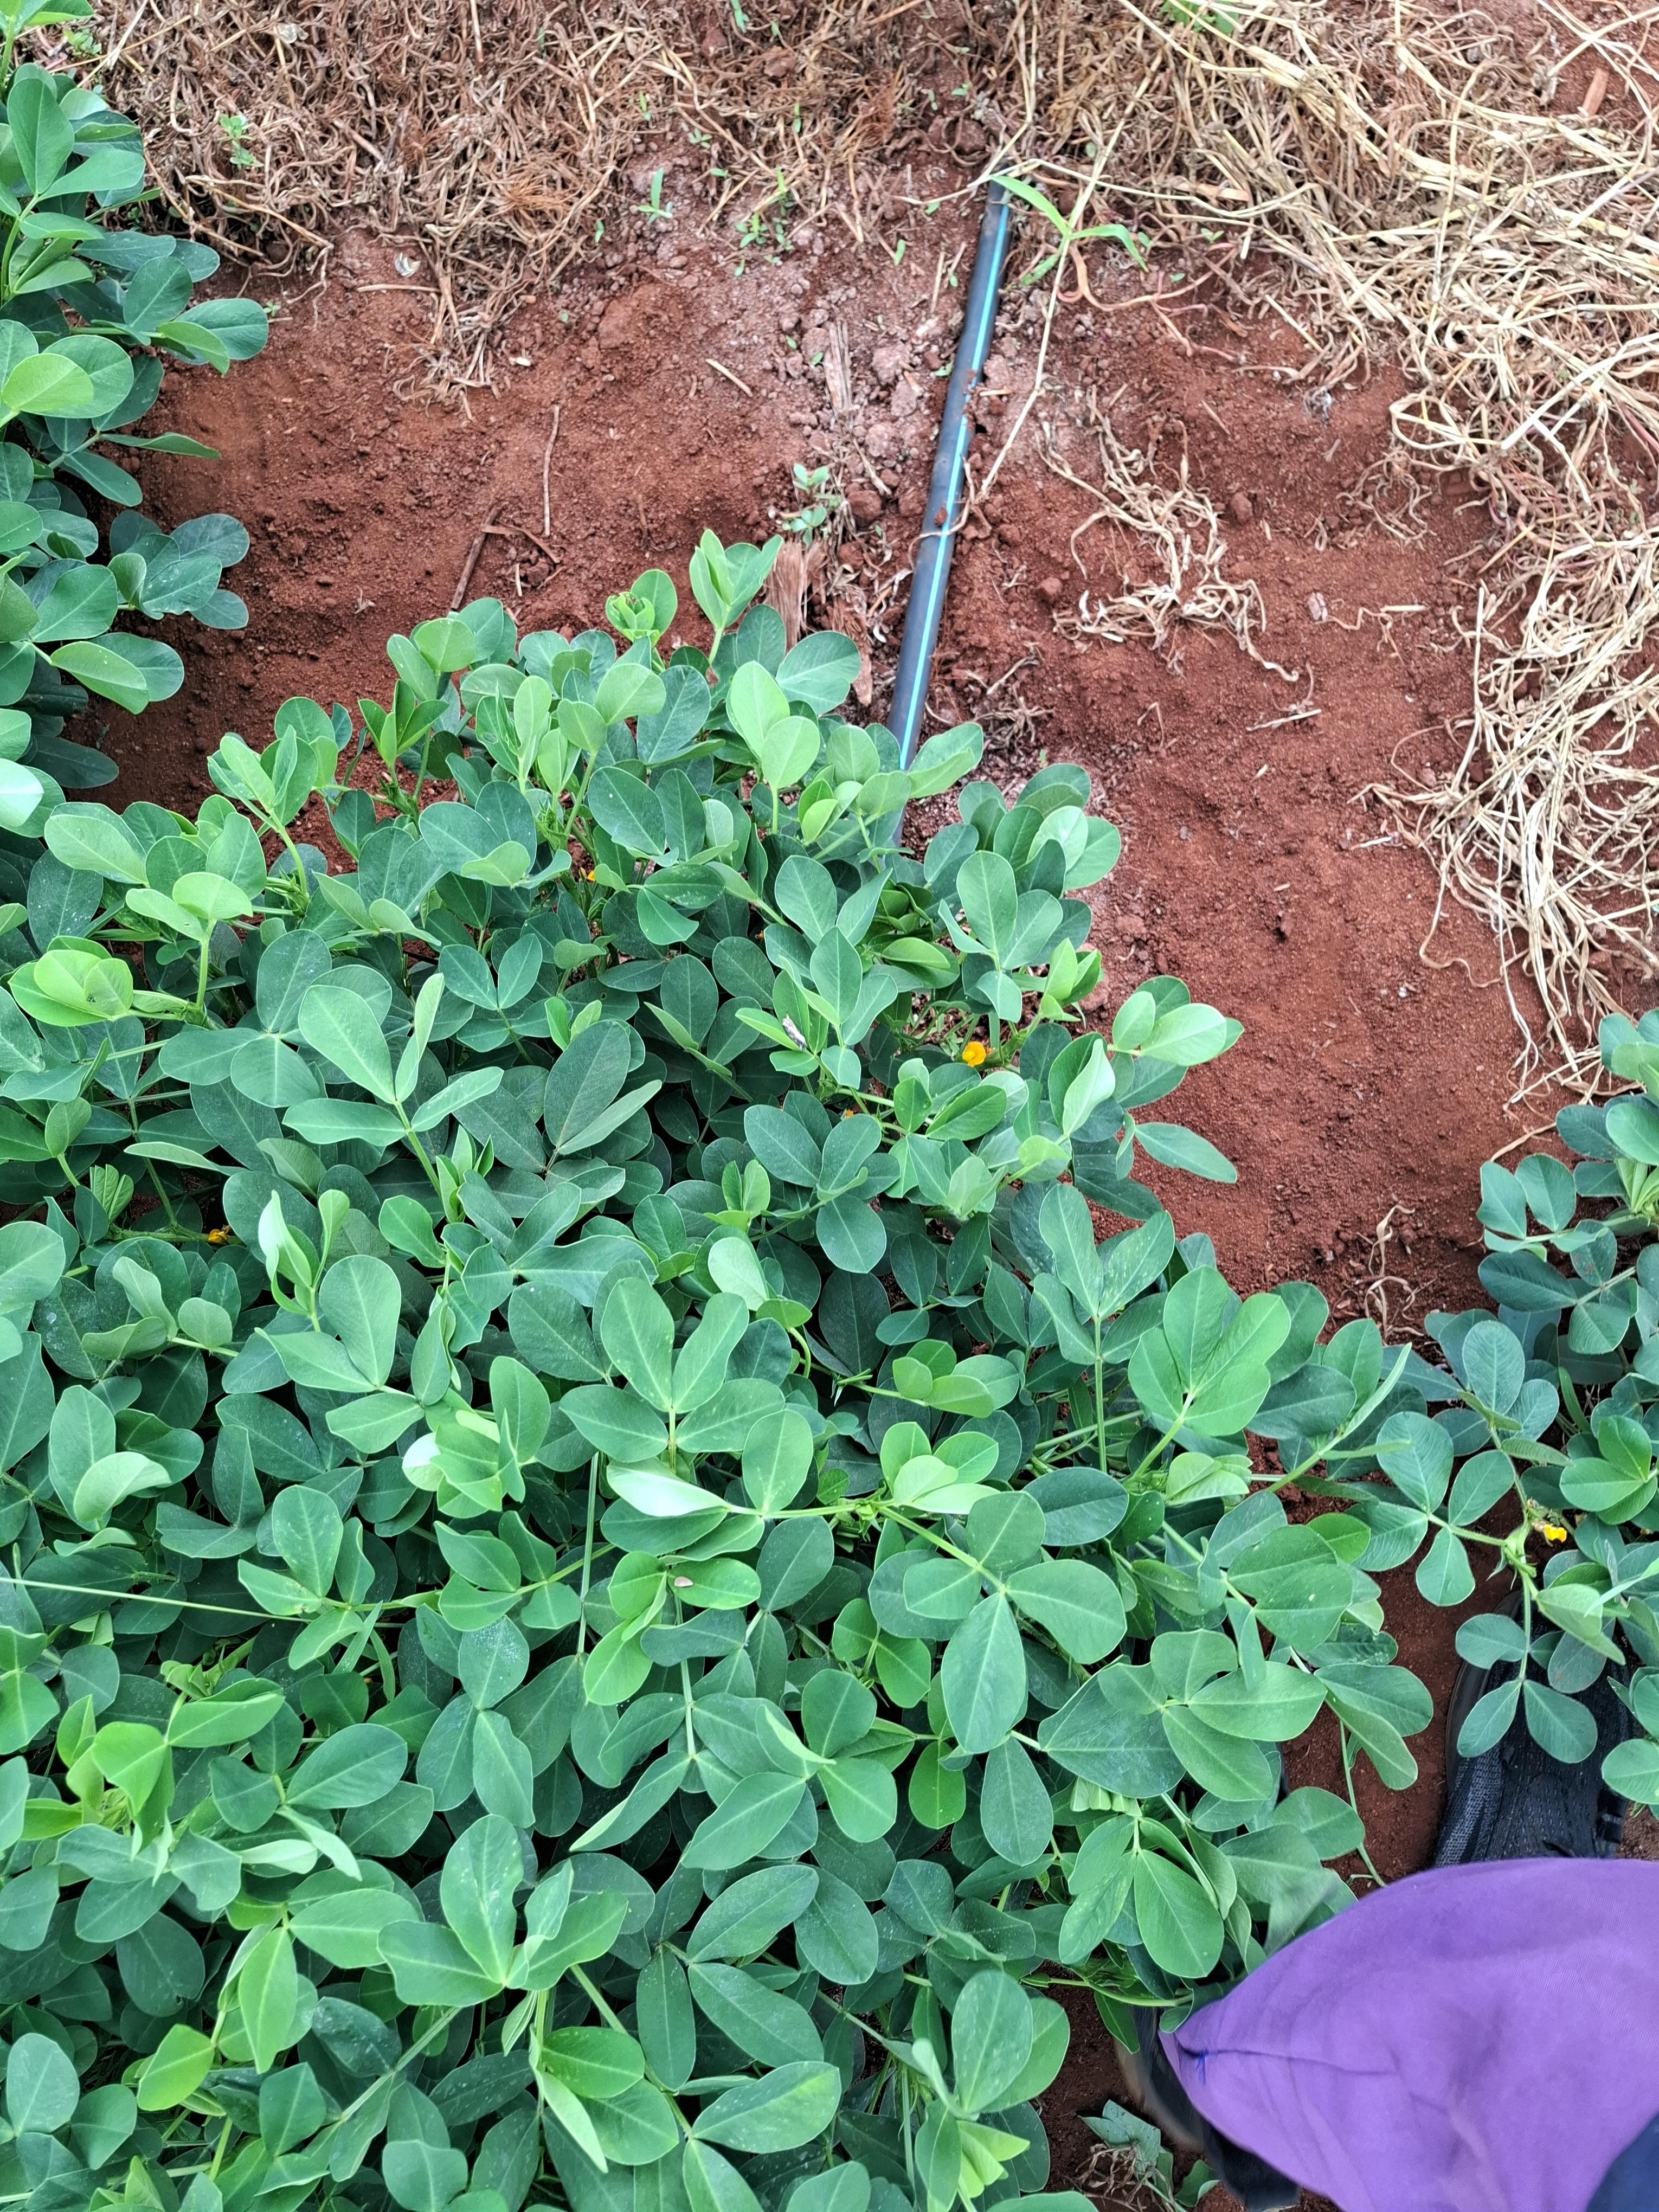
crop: groundnut
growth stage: pegging
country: Kenya
